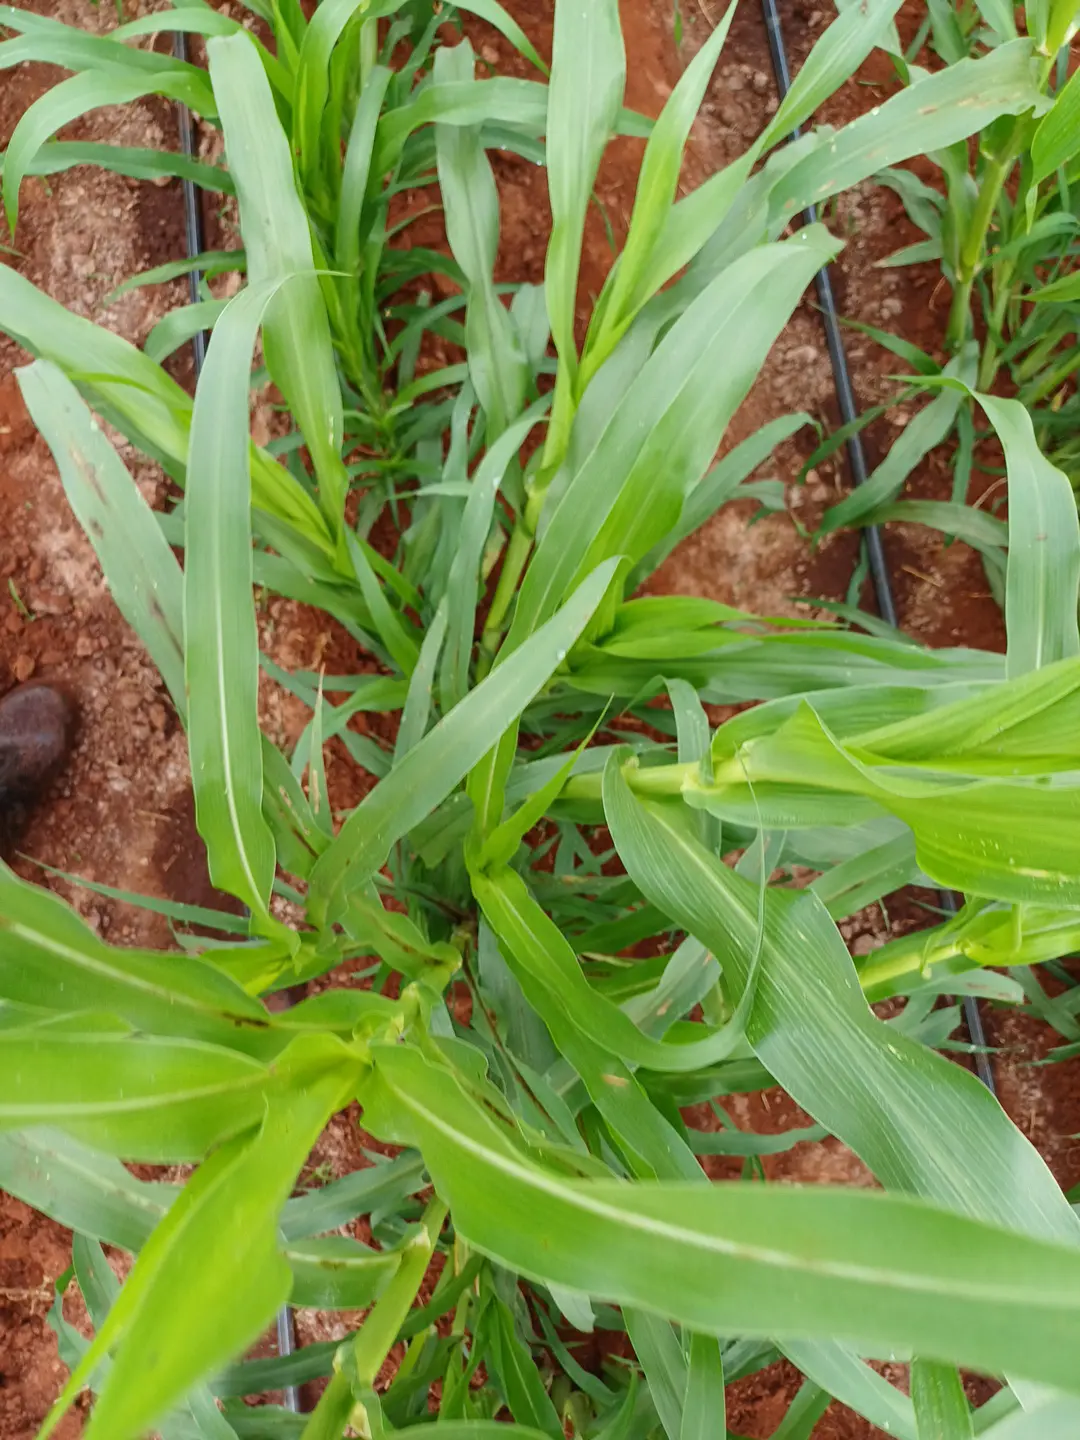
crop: pearl millet
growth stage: flowering
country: Kenya
